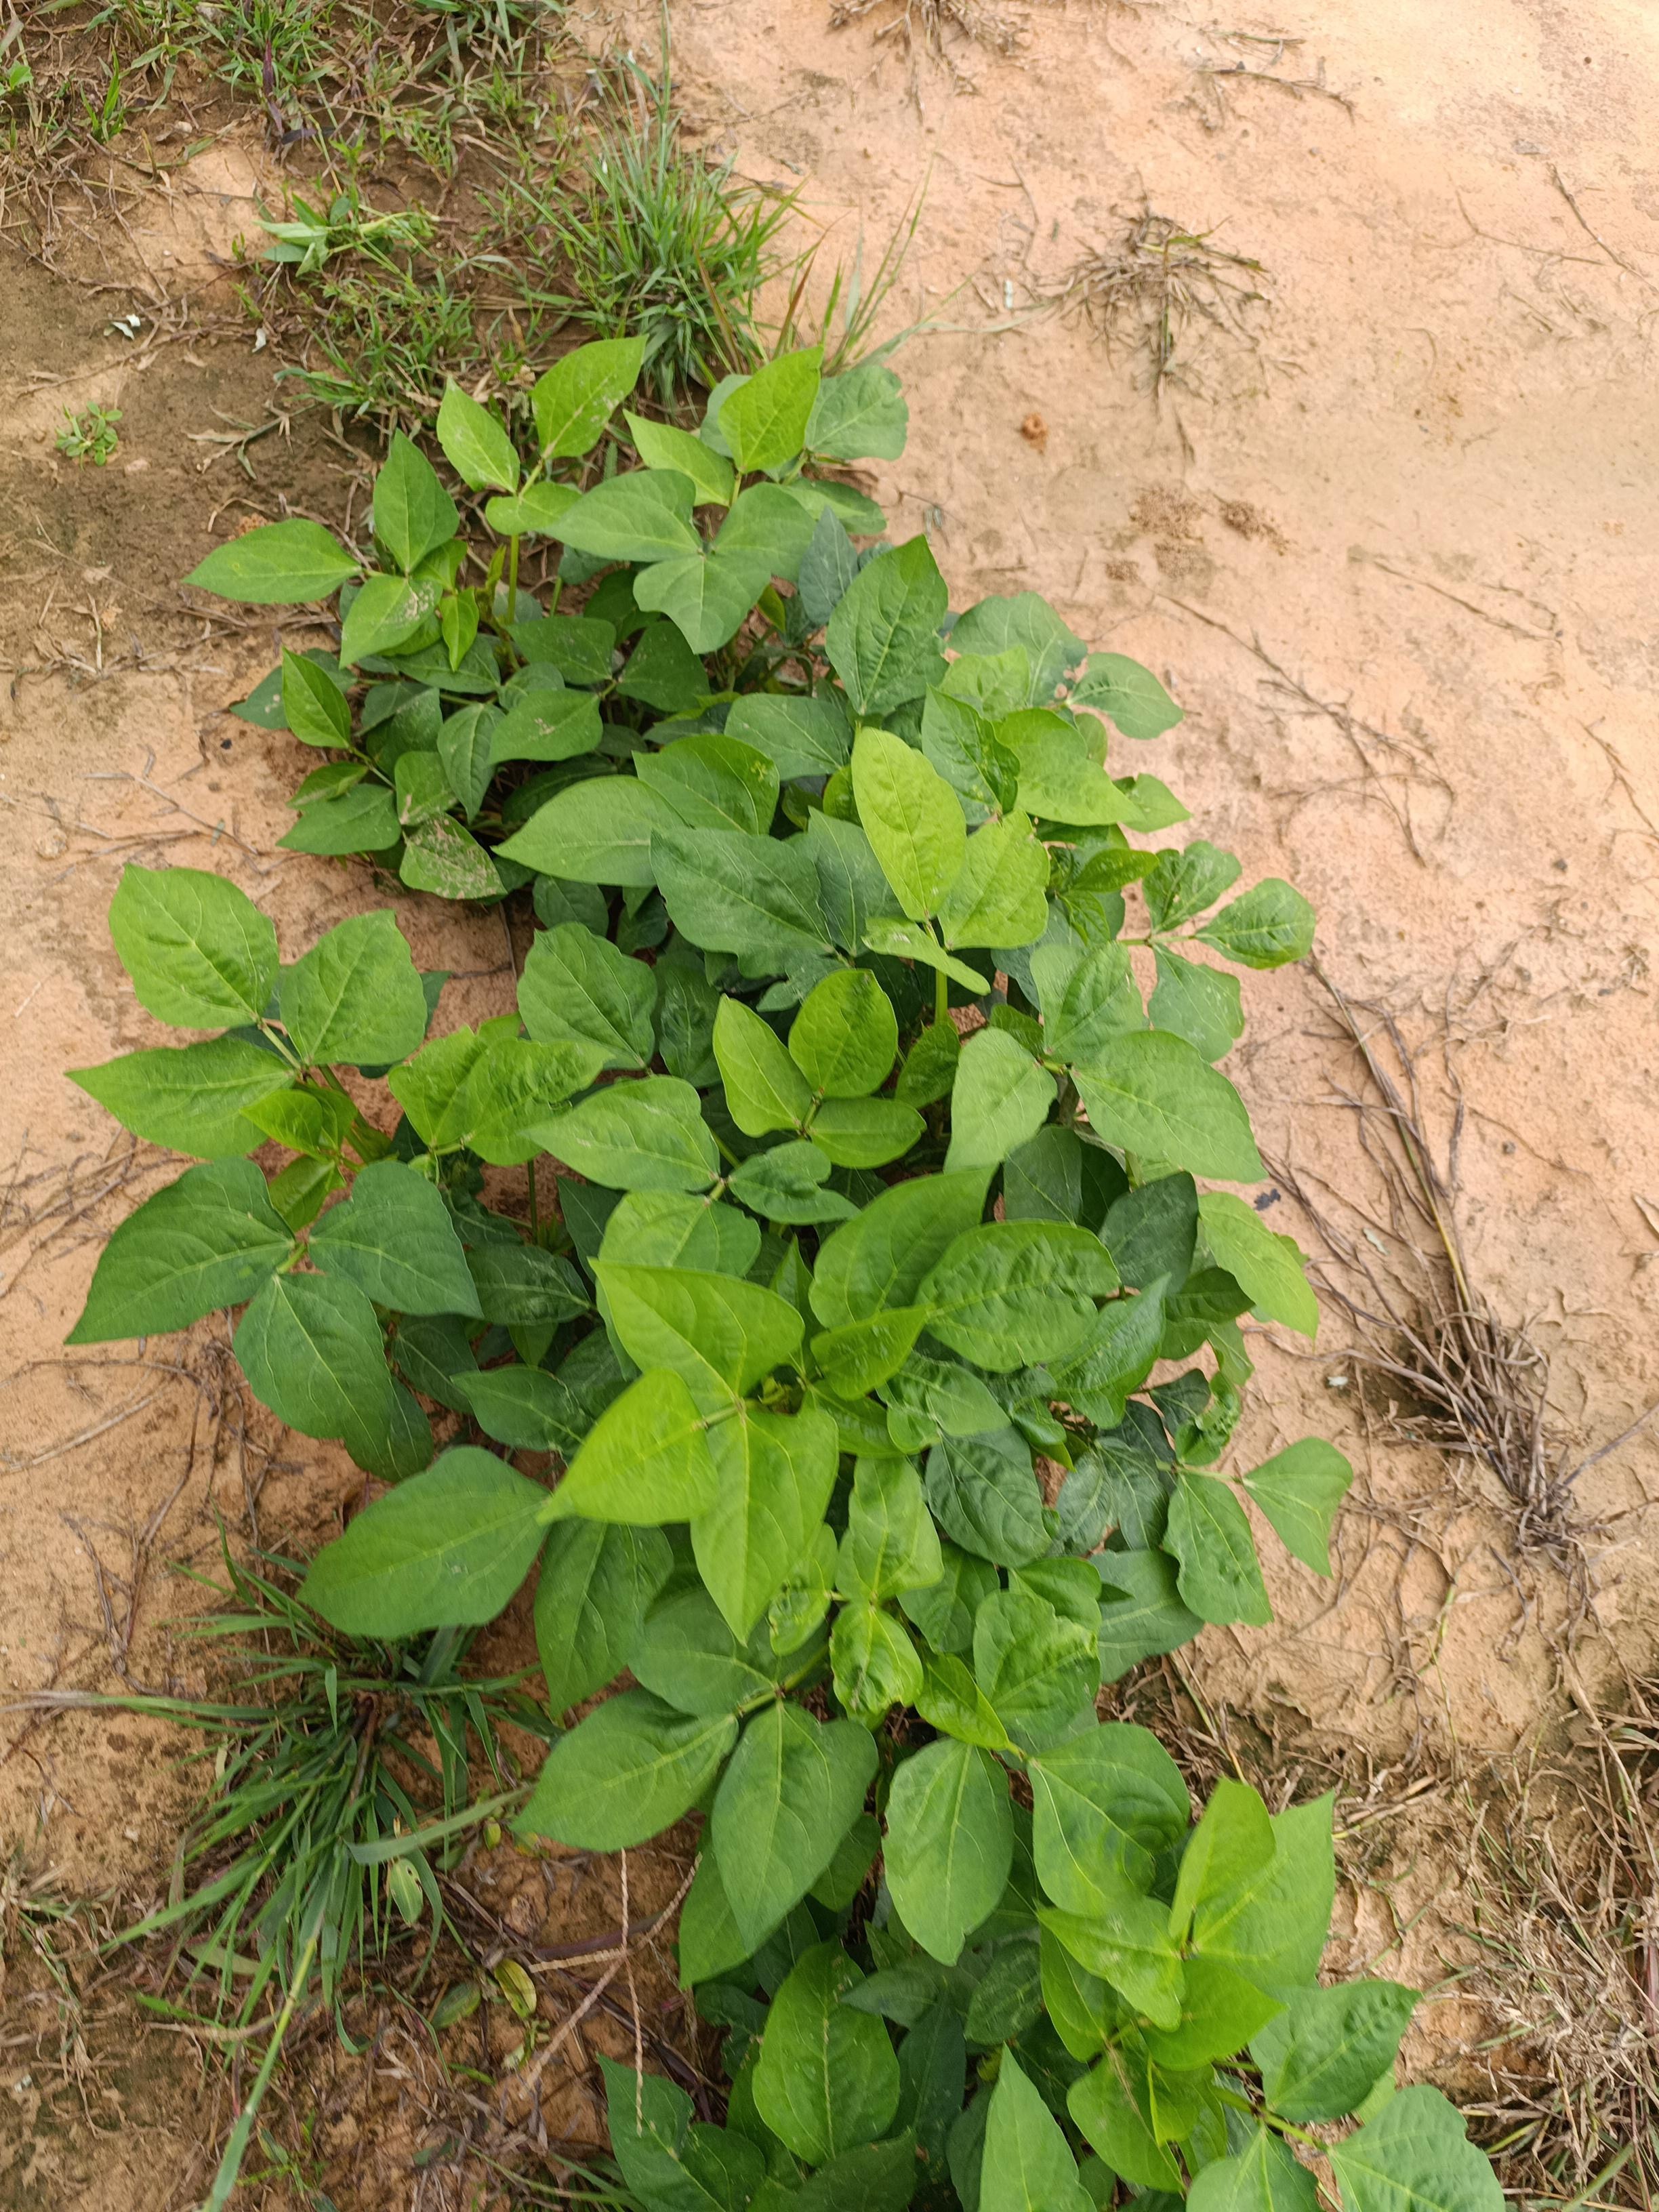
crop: cowpea
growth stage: emergence
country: Nigeria
